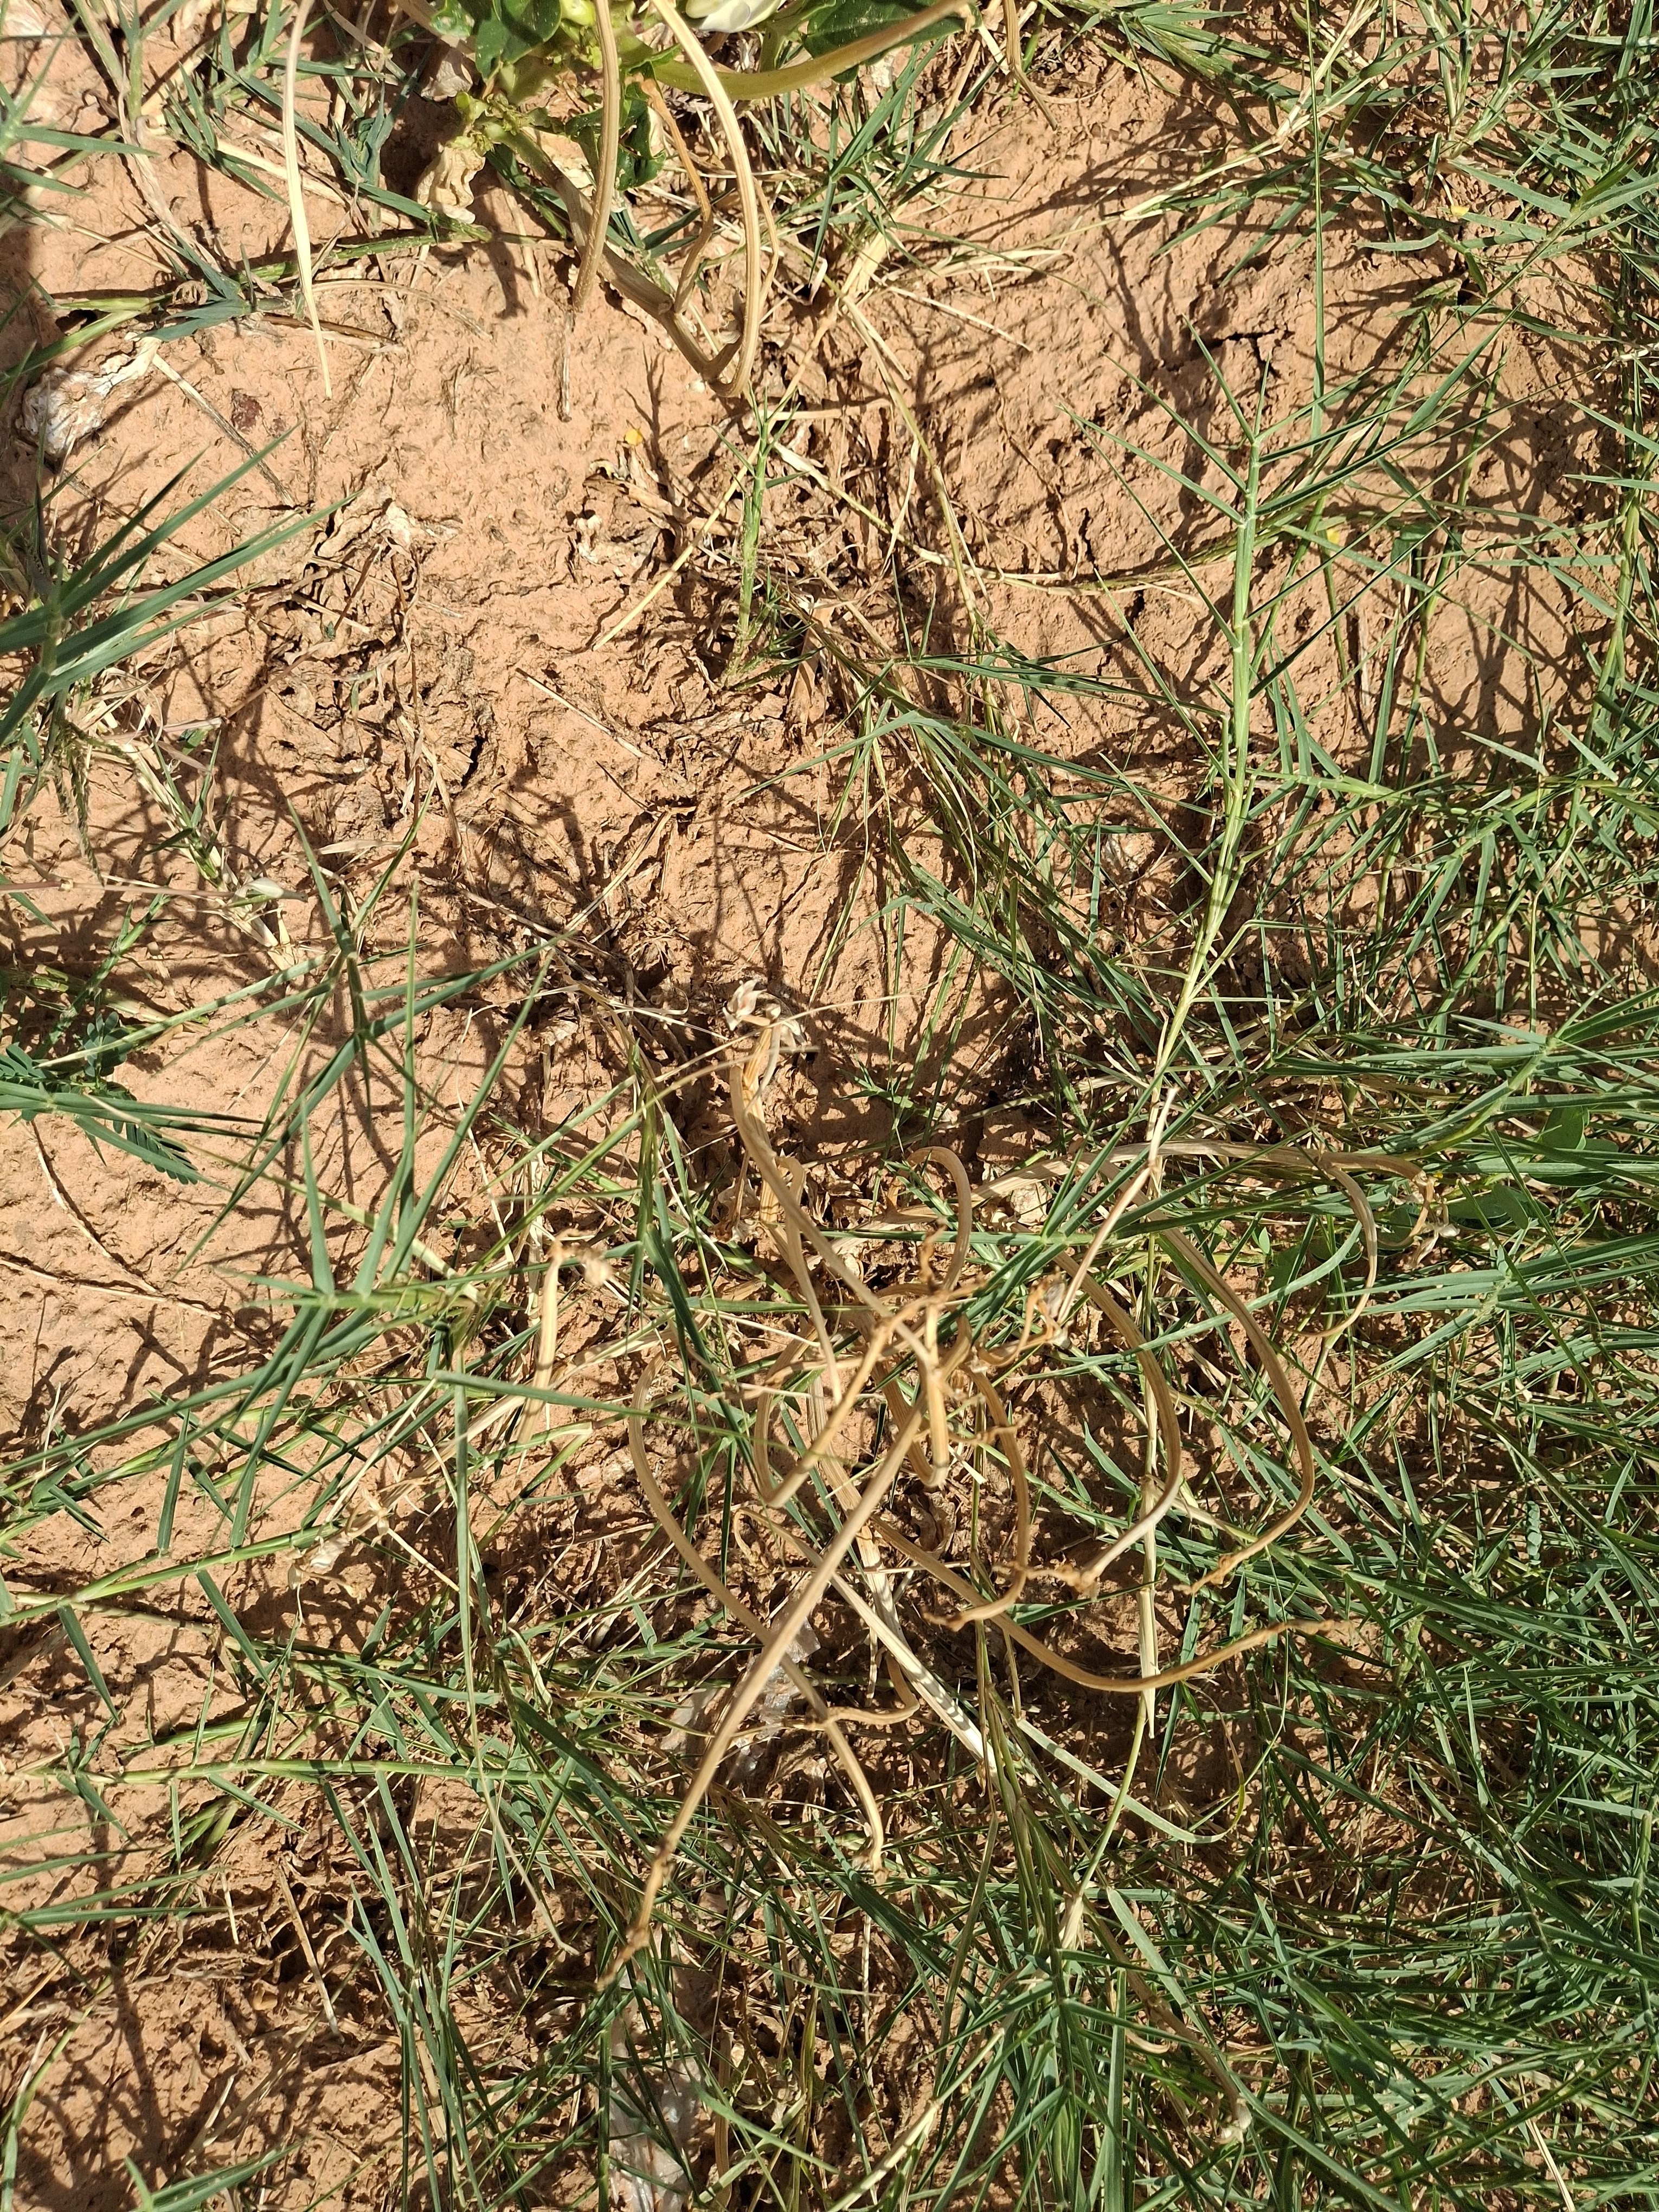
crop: cowpea
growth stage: harvest maturity
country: Nigeria
